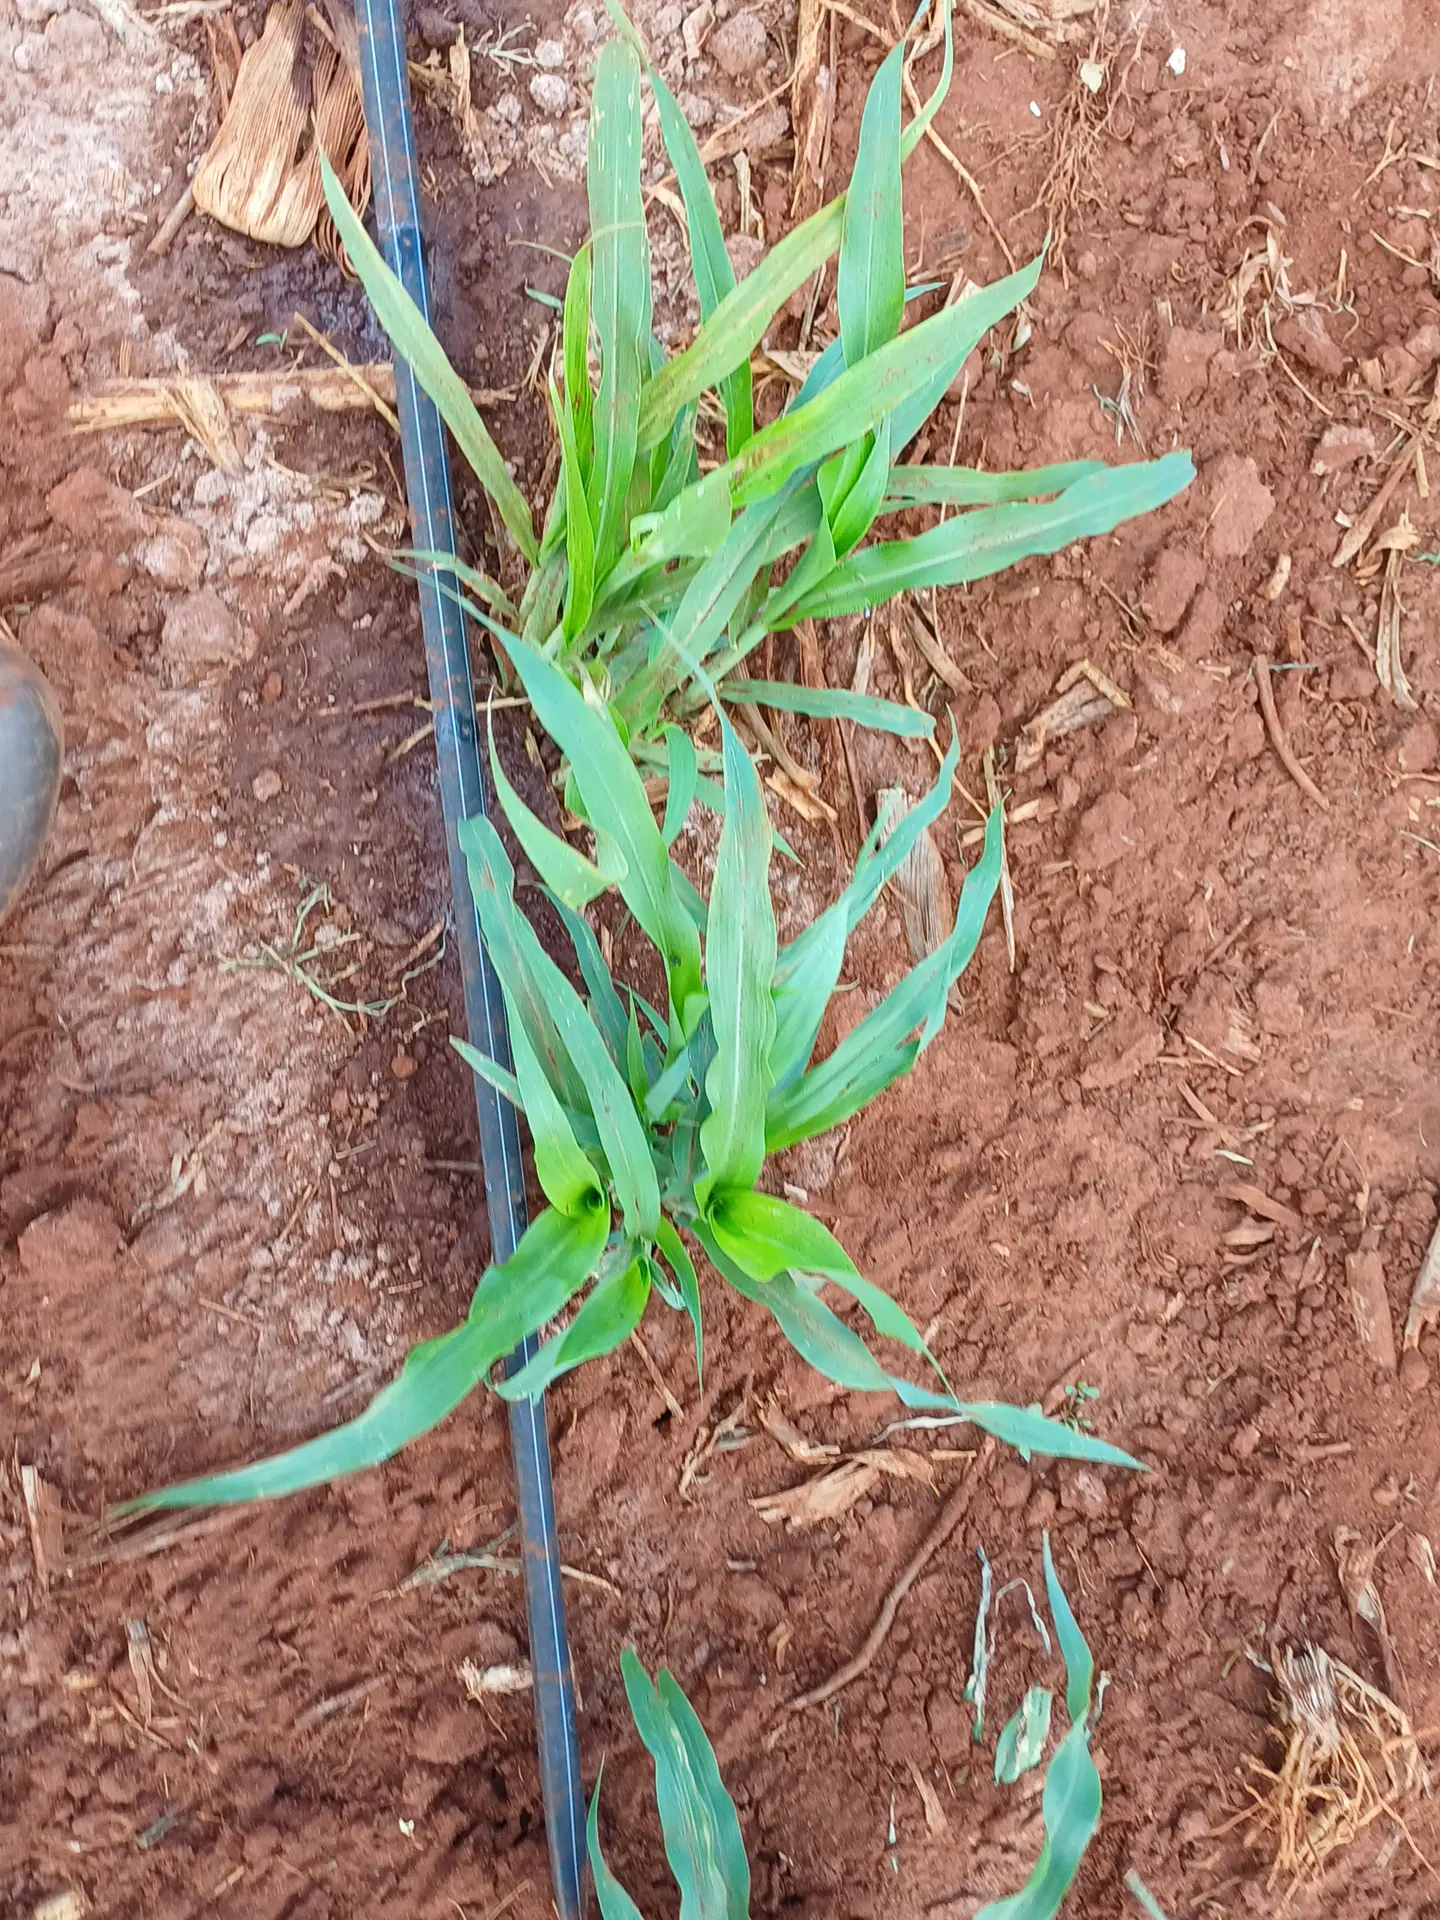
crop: sorghum
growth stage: vegetative
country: Kenya
